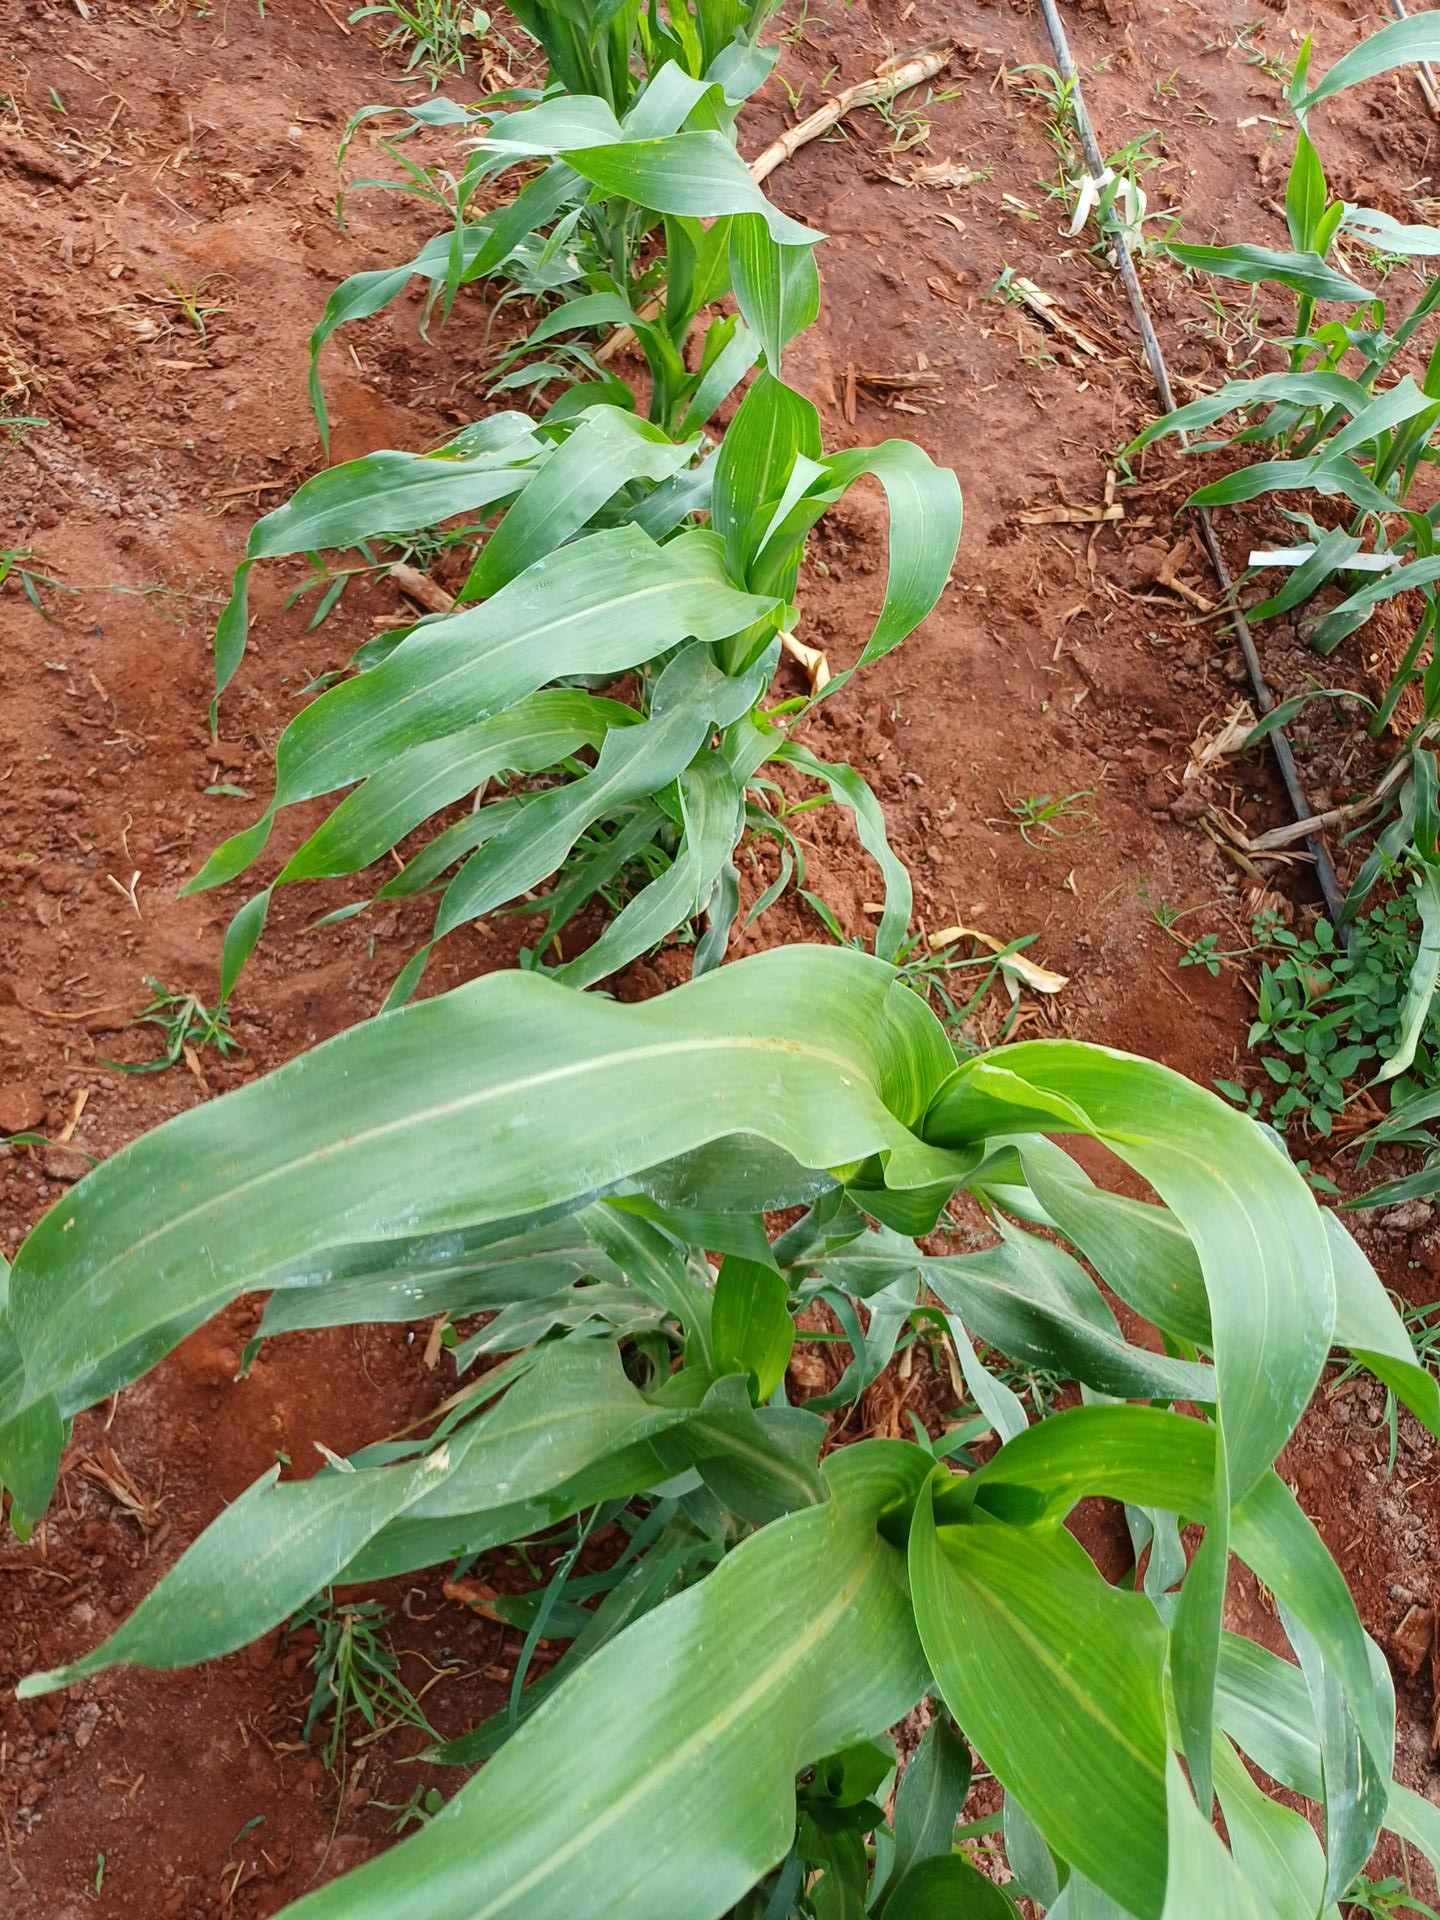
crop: sorghum
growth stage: vegetative
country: Kenya
